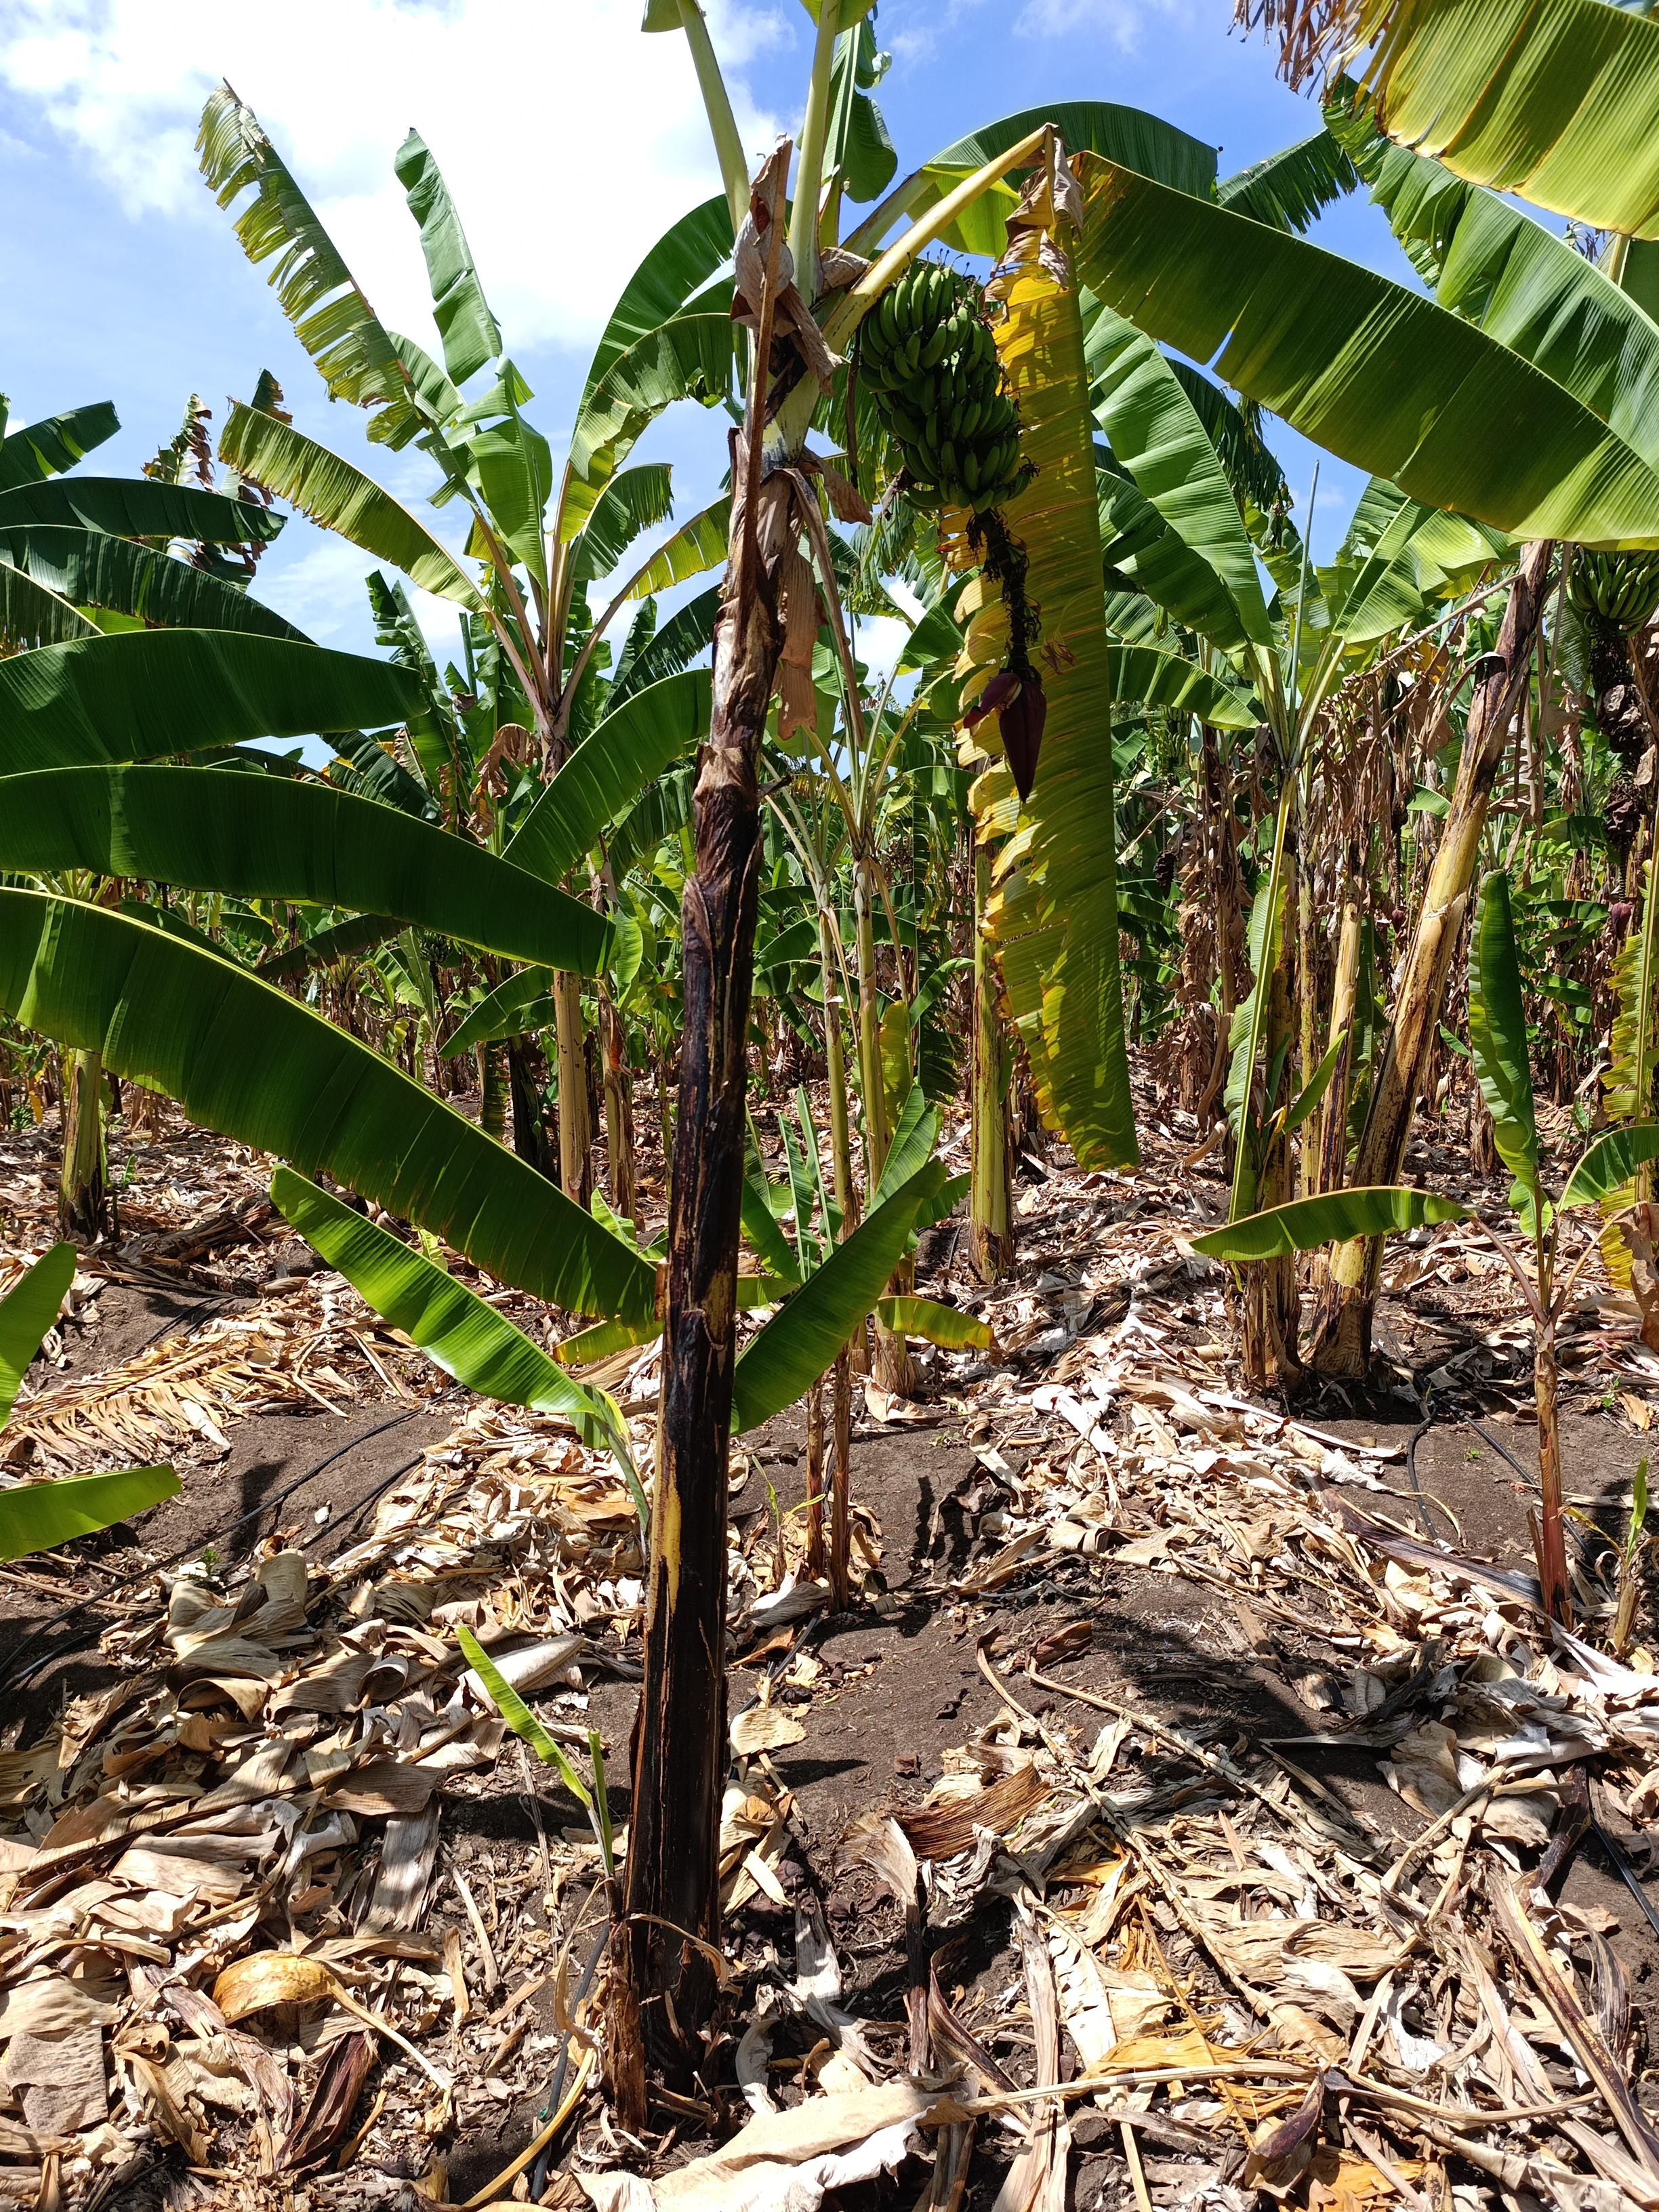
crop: banana
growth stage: development fruit
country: Tanzania
